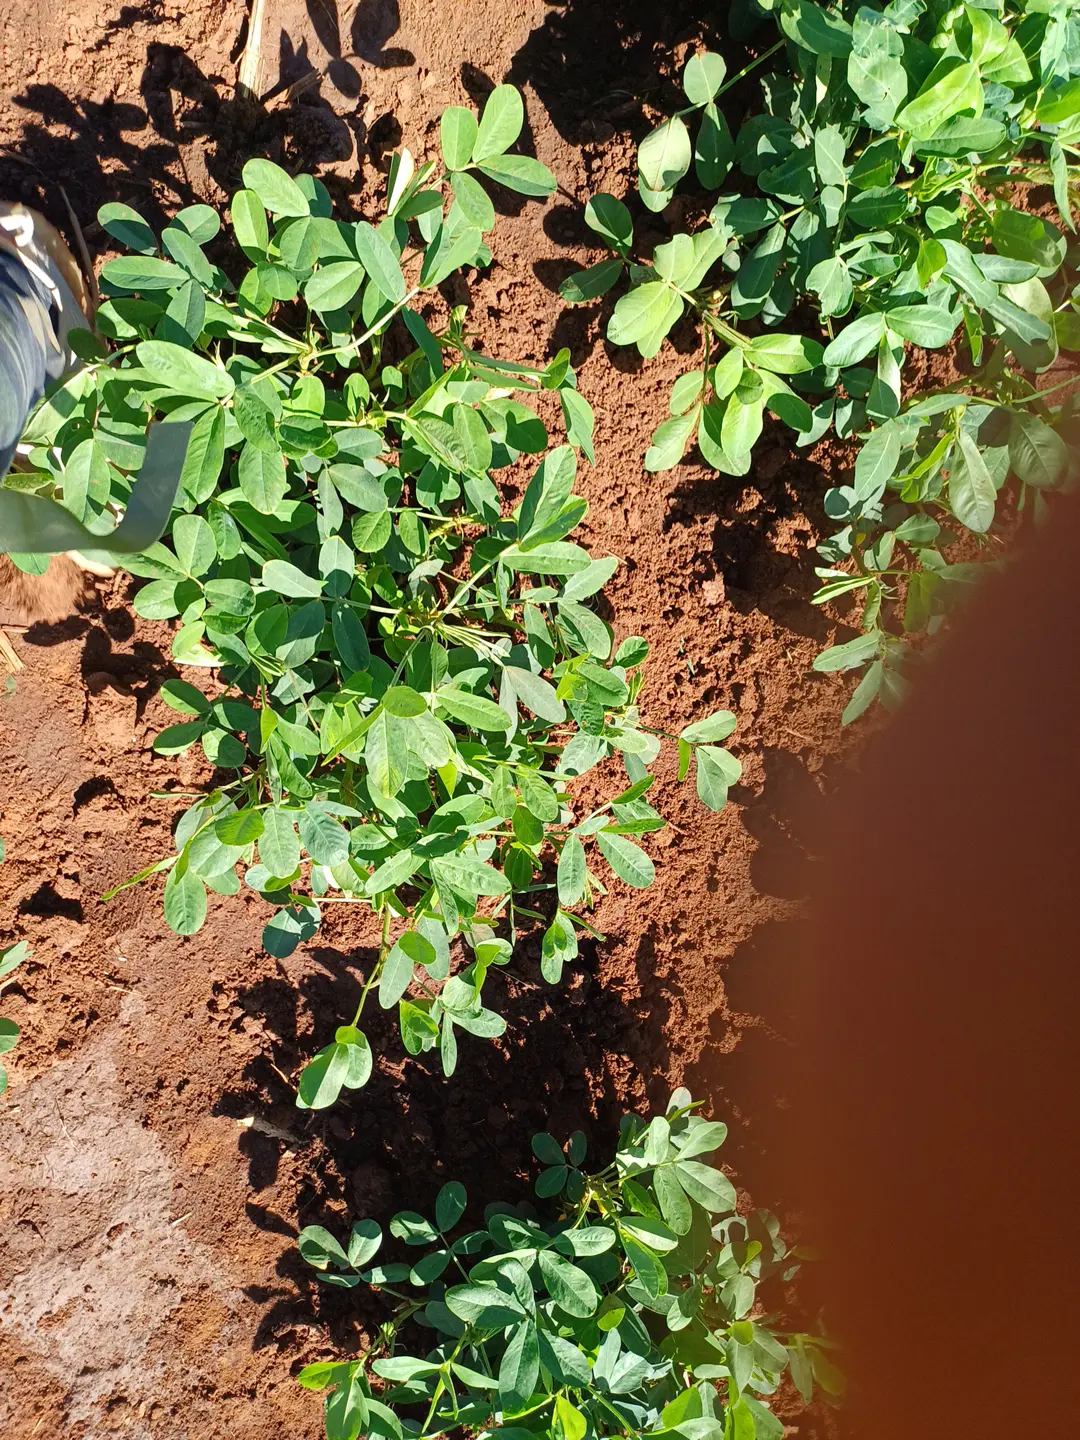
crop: groundnut
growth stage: flowering
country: Kenya
